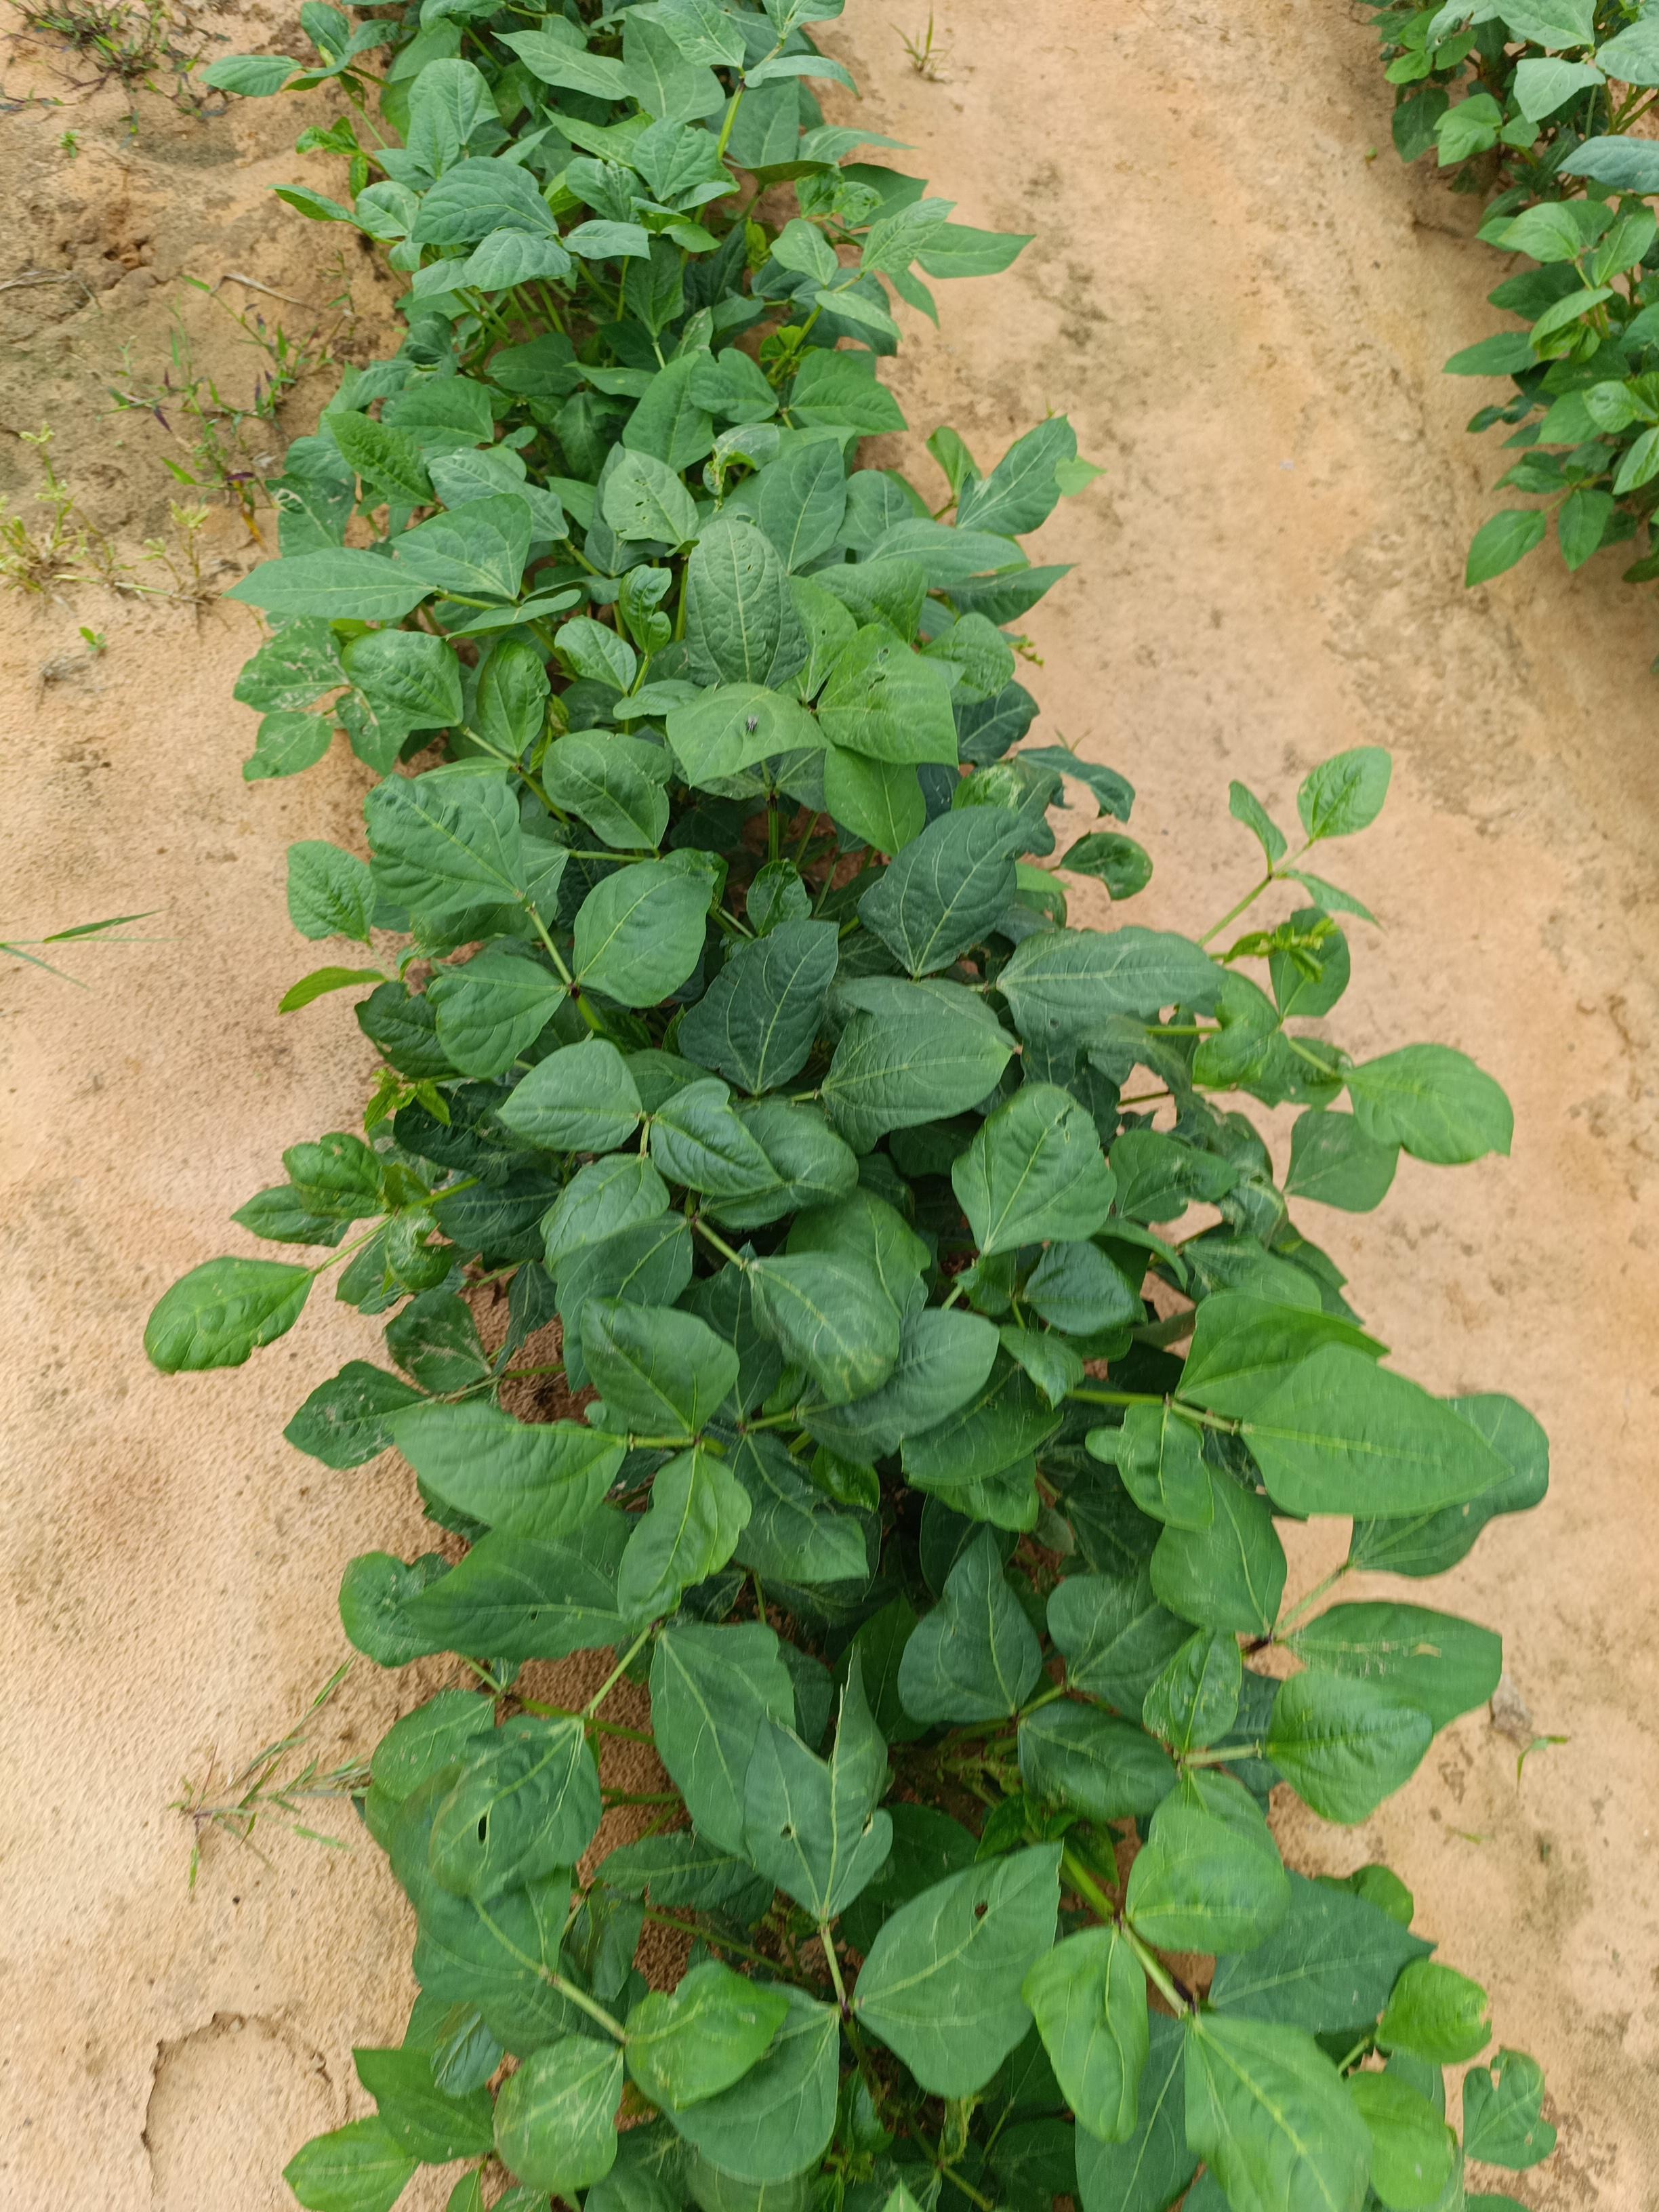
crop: cowpea
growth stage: emergence
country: Nigeria
